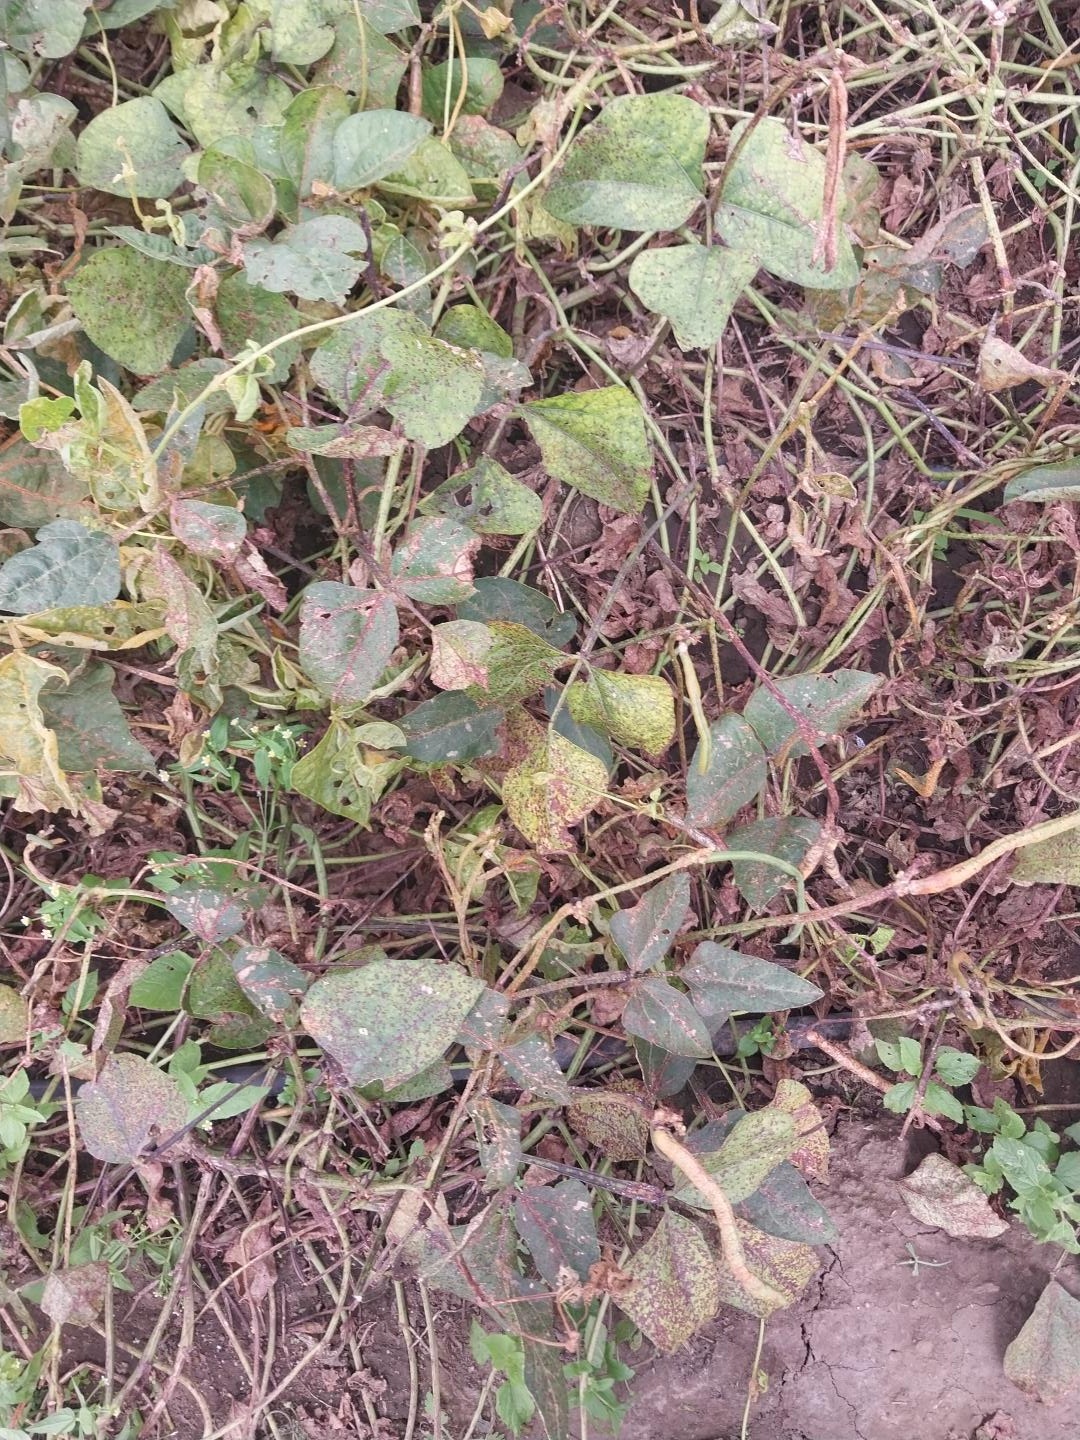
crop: cowpea
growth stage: development pod
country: Tanzania
